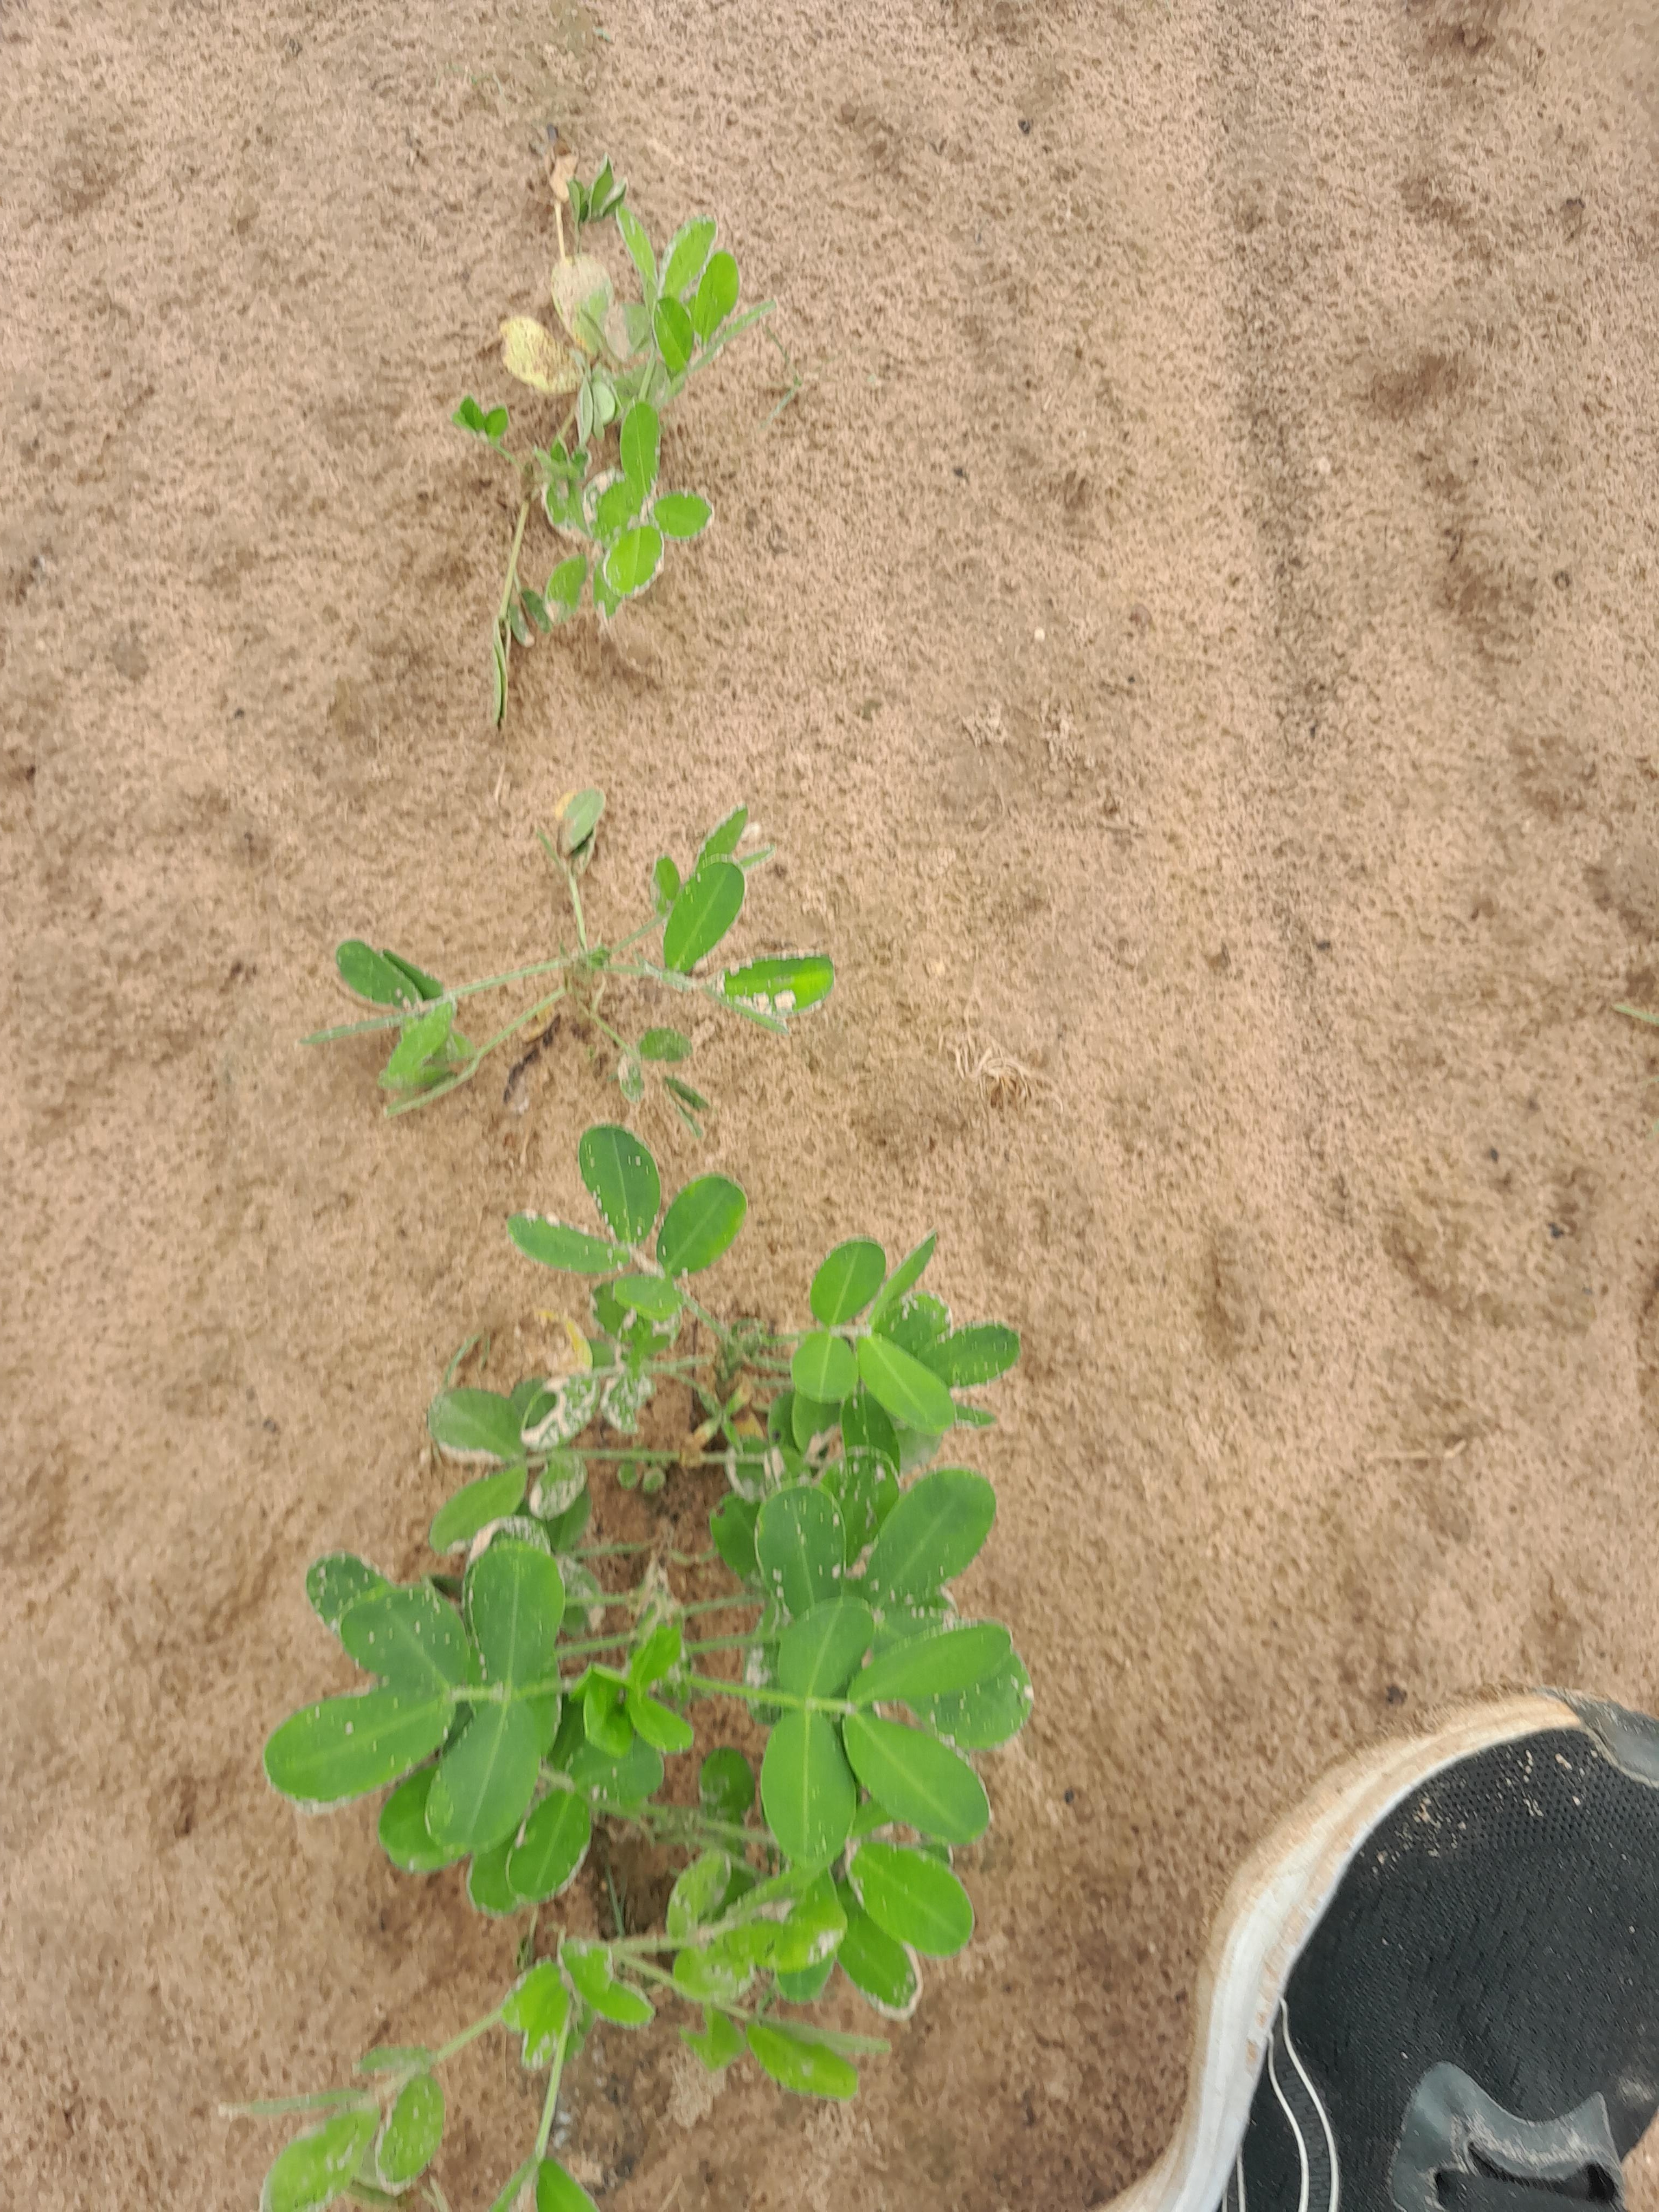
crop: groundnut
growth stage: flowering
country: Senegal
